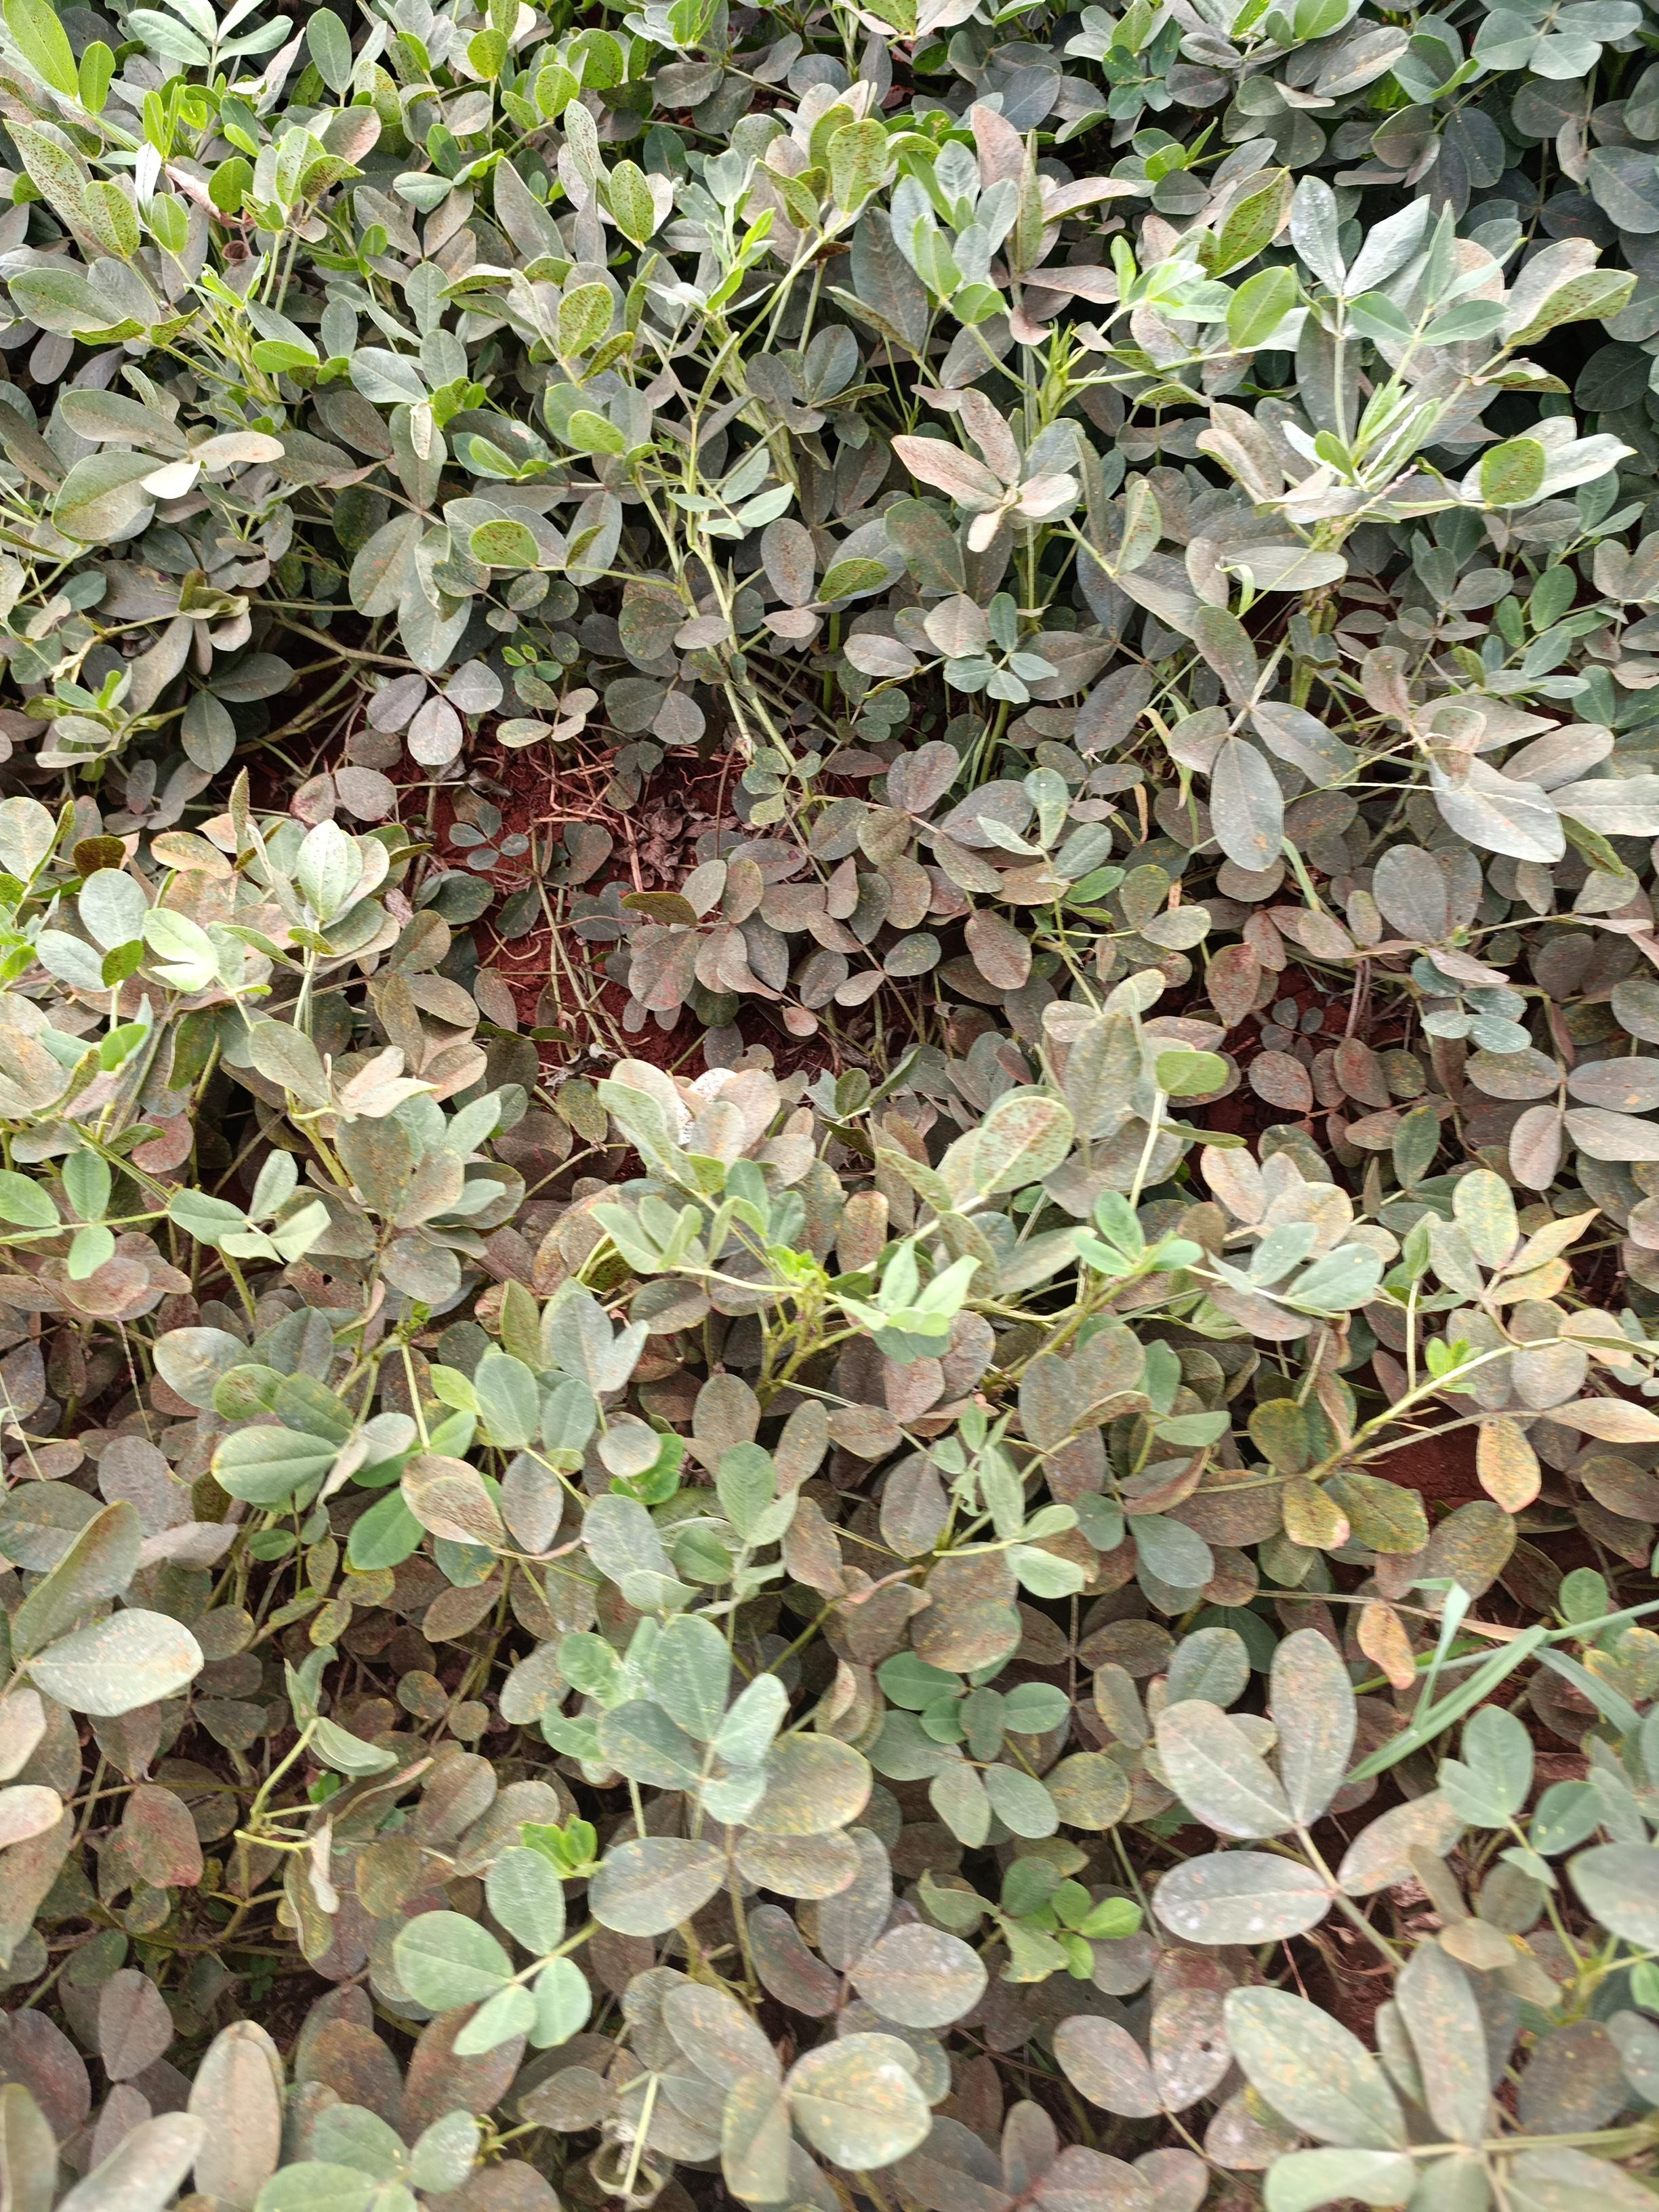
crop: groundnut
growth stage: pegging
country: Kenya
